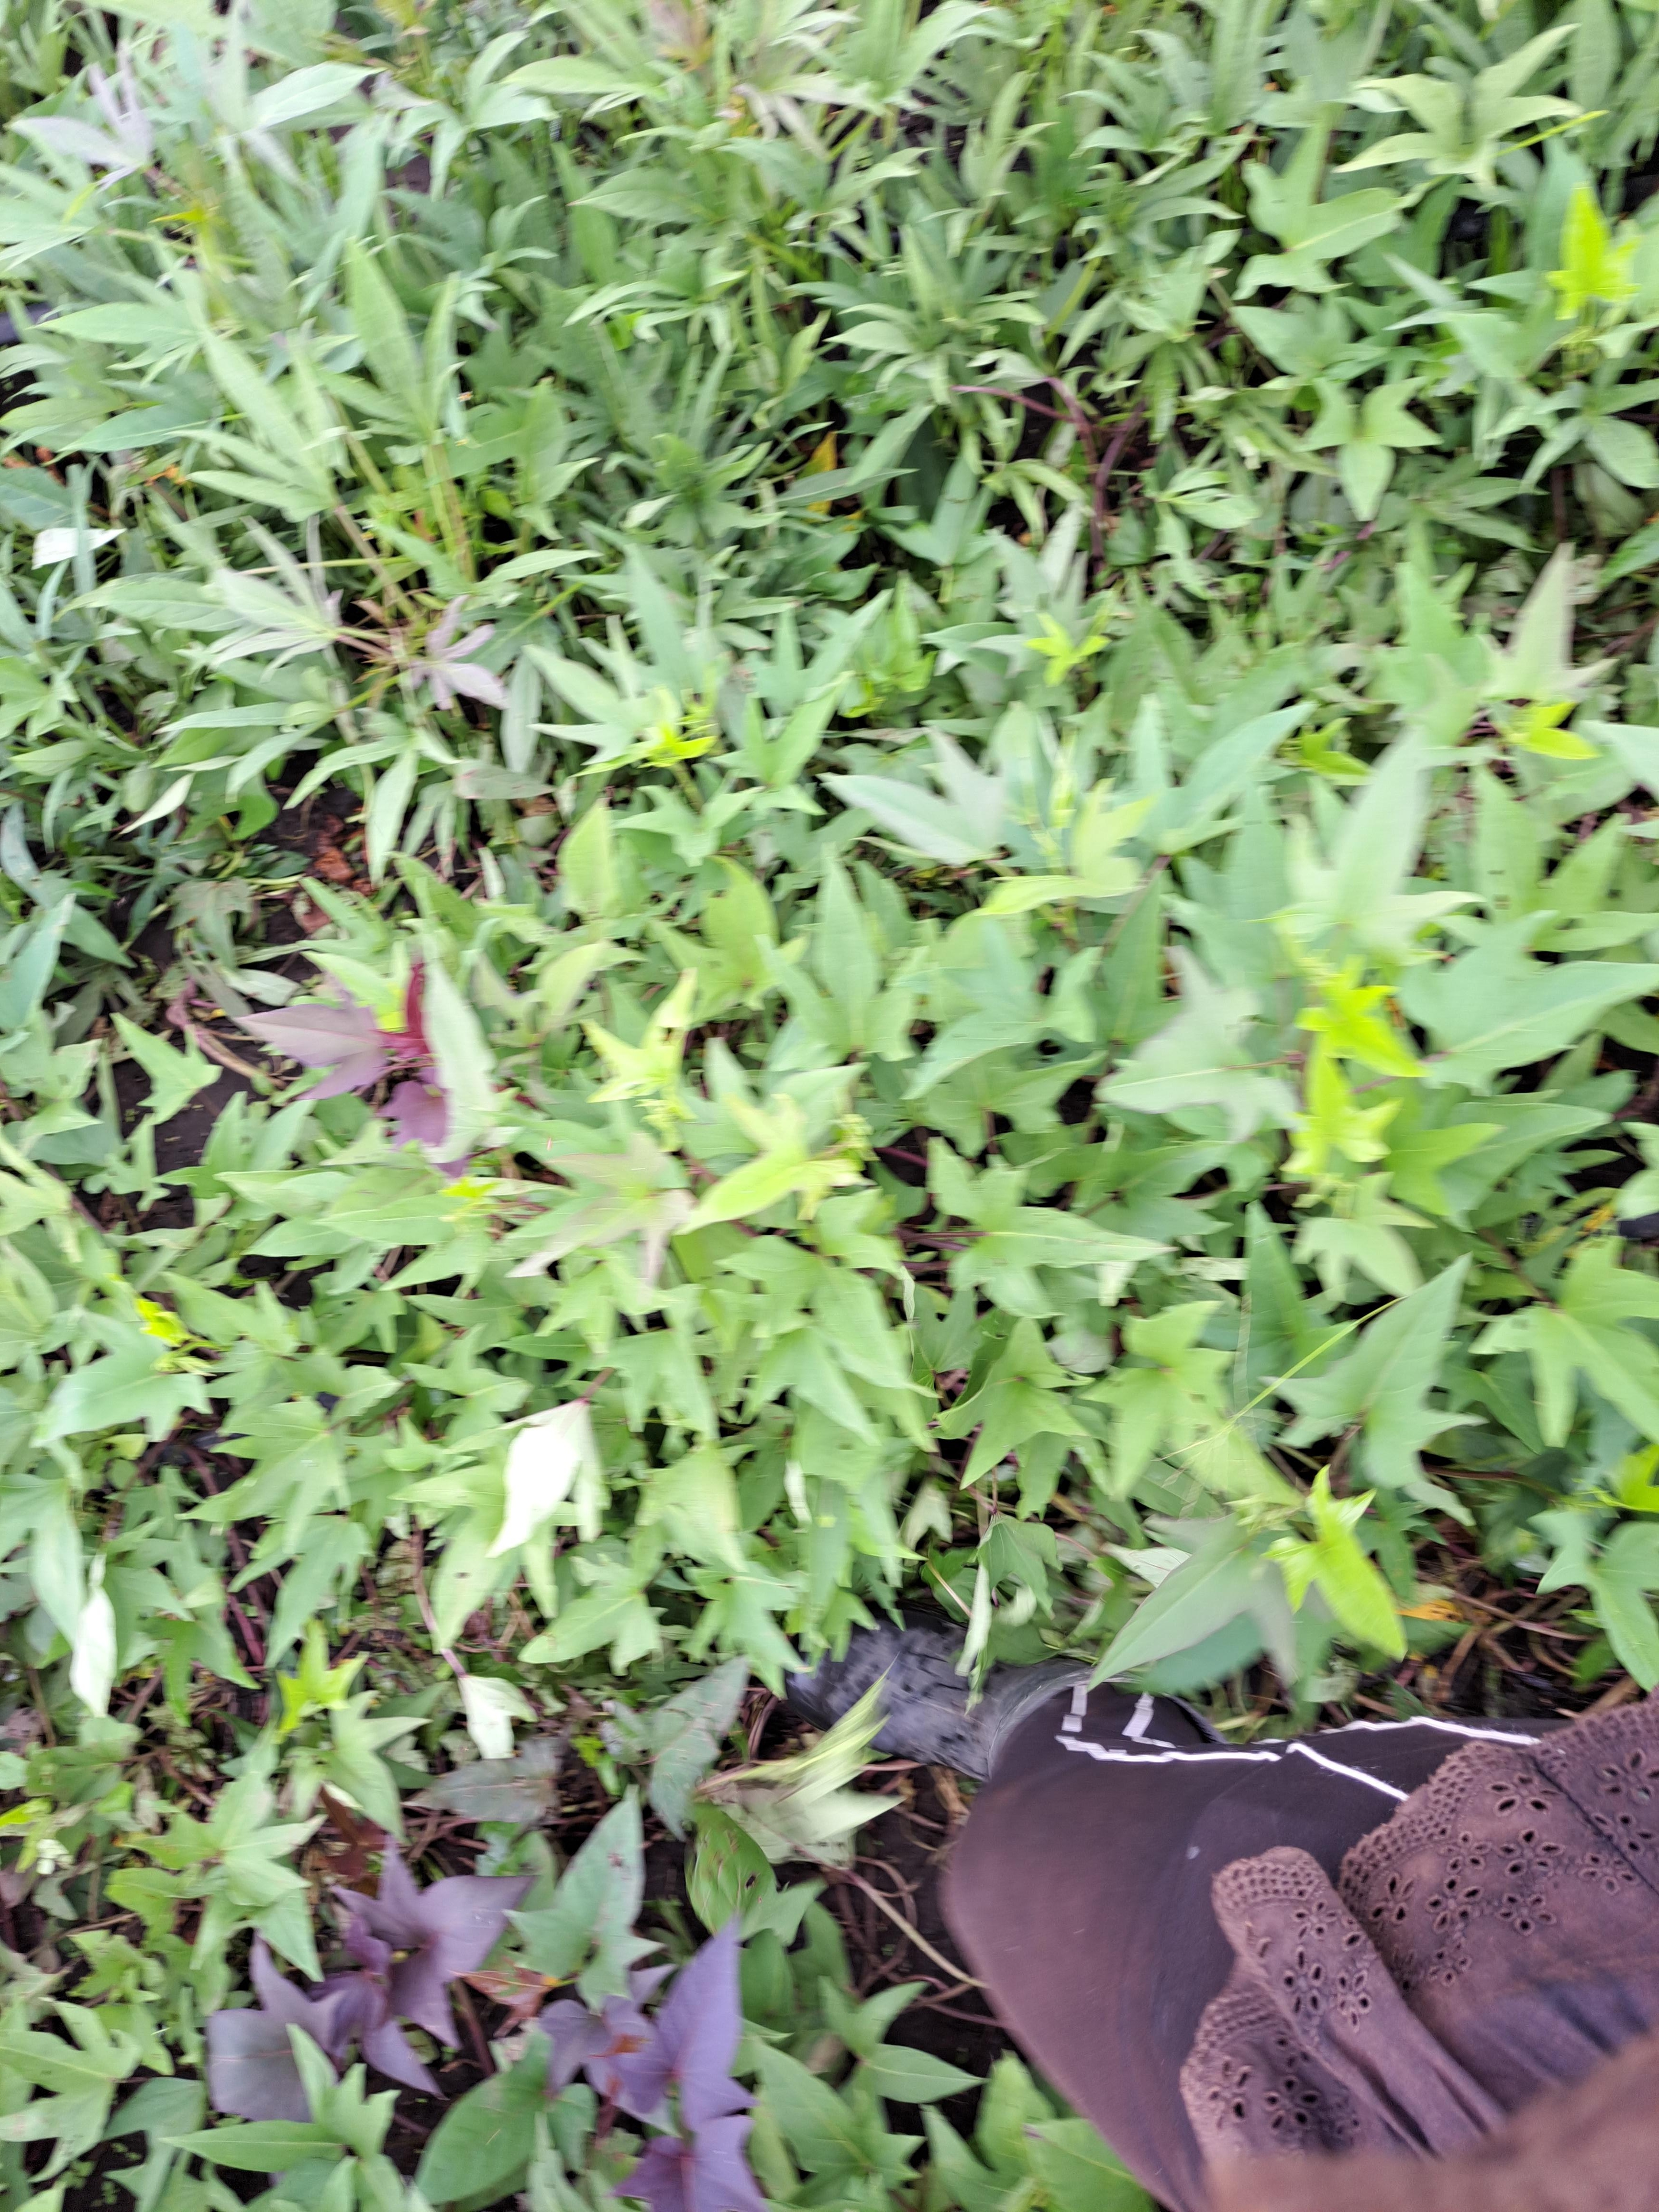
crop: sweet potato
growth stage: vegetative
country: Tanzania
